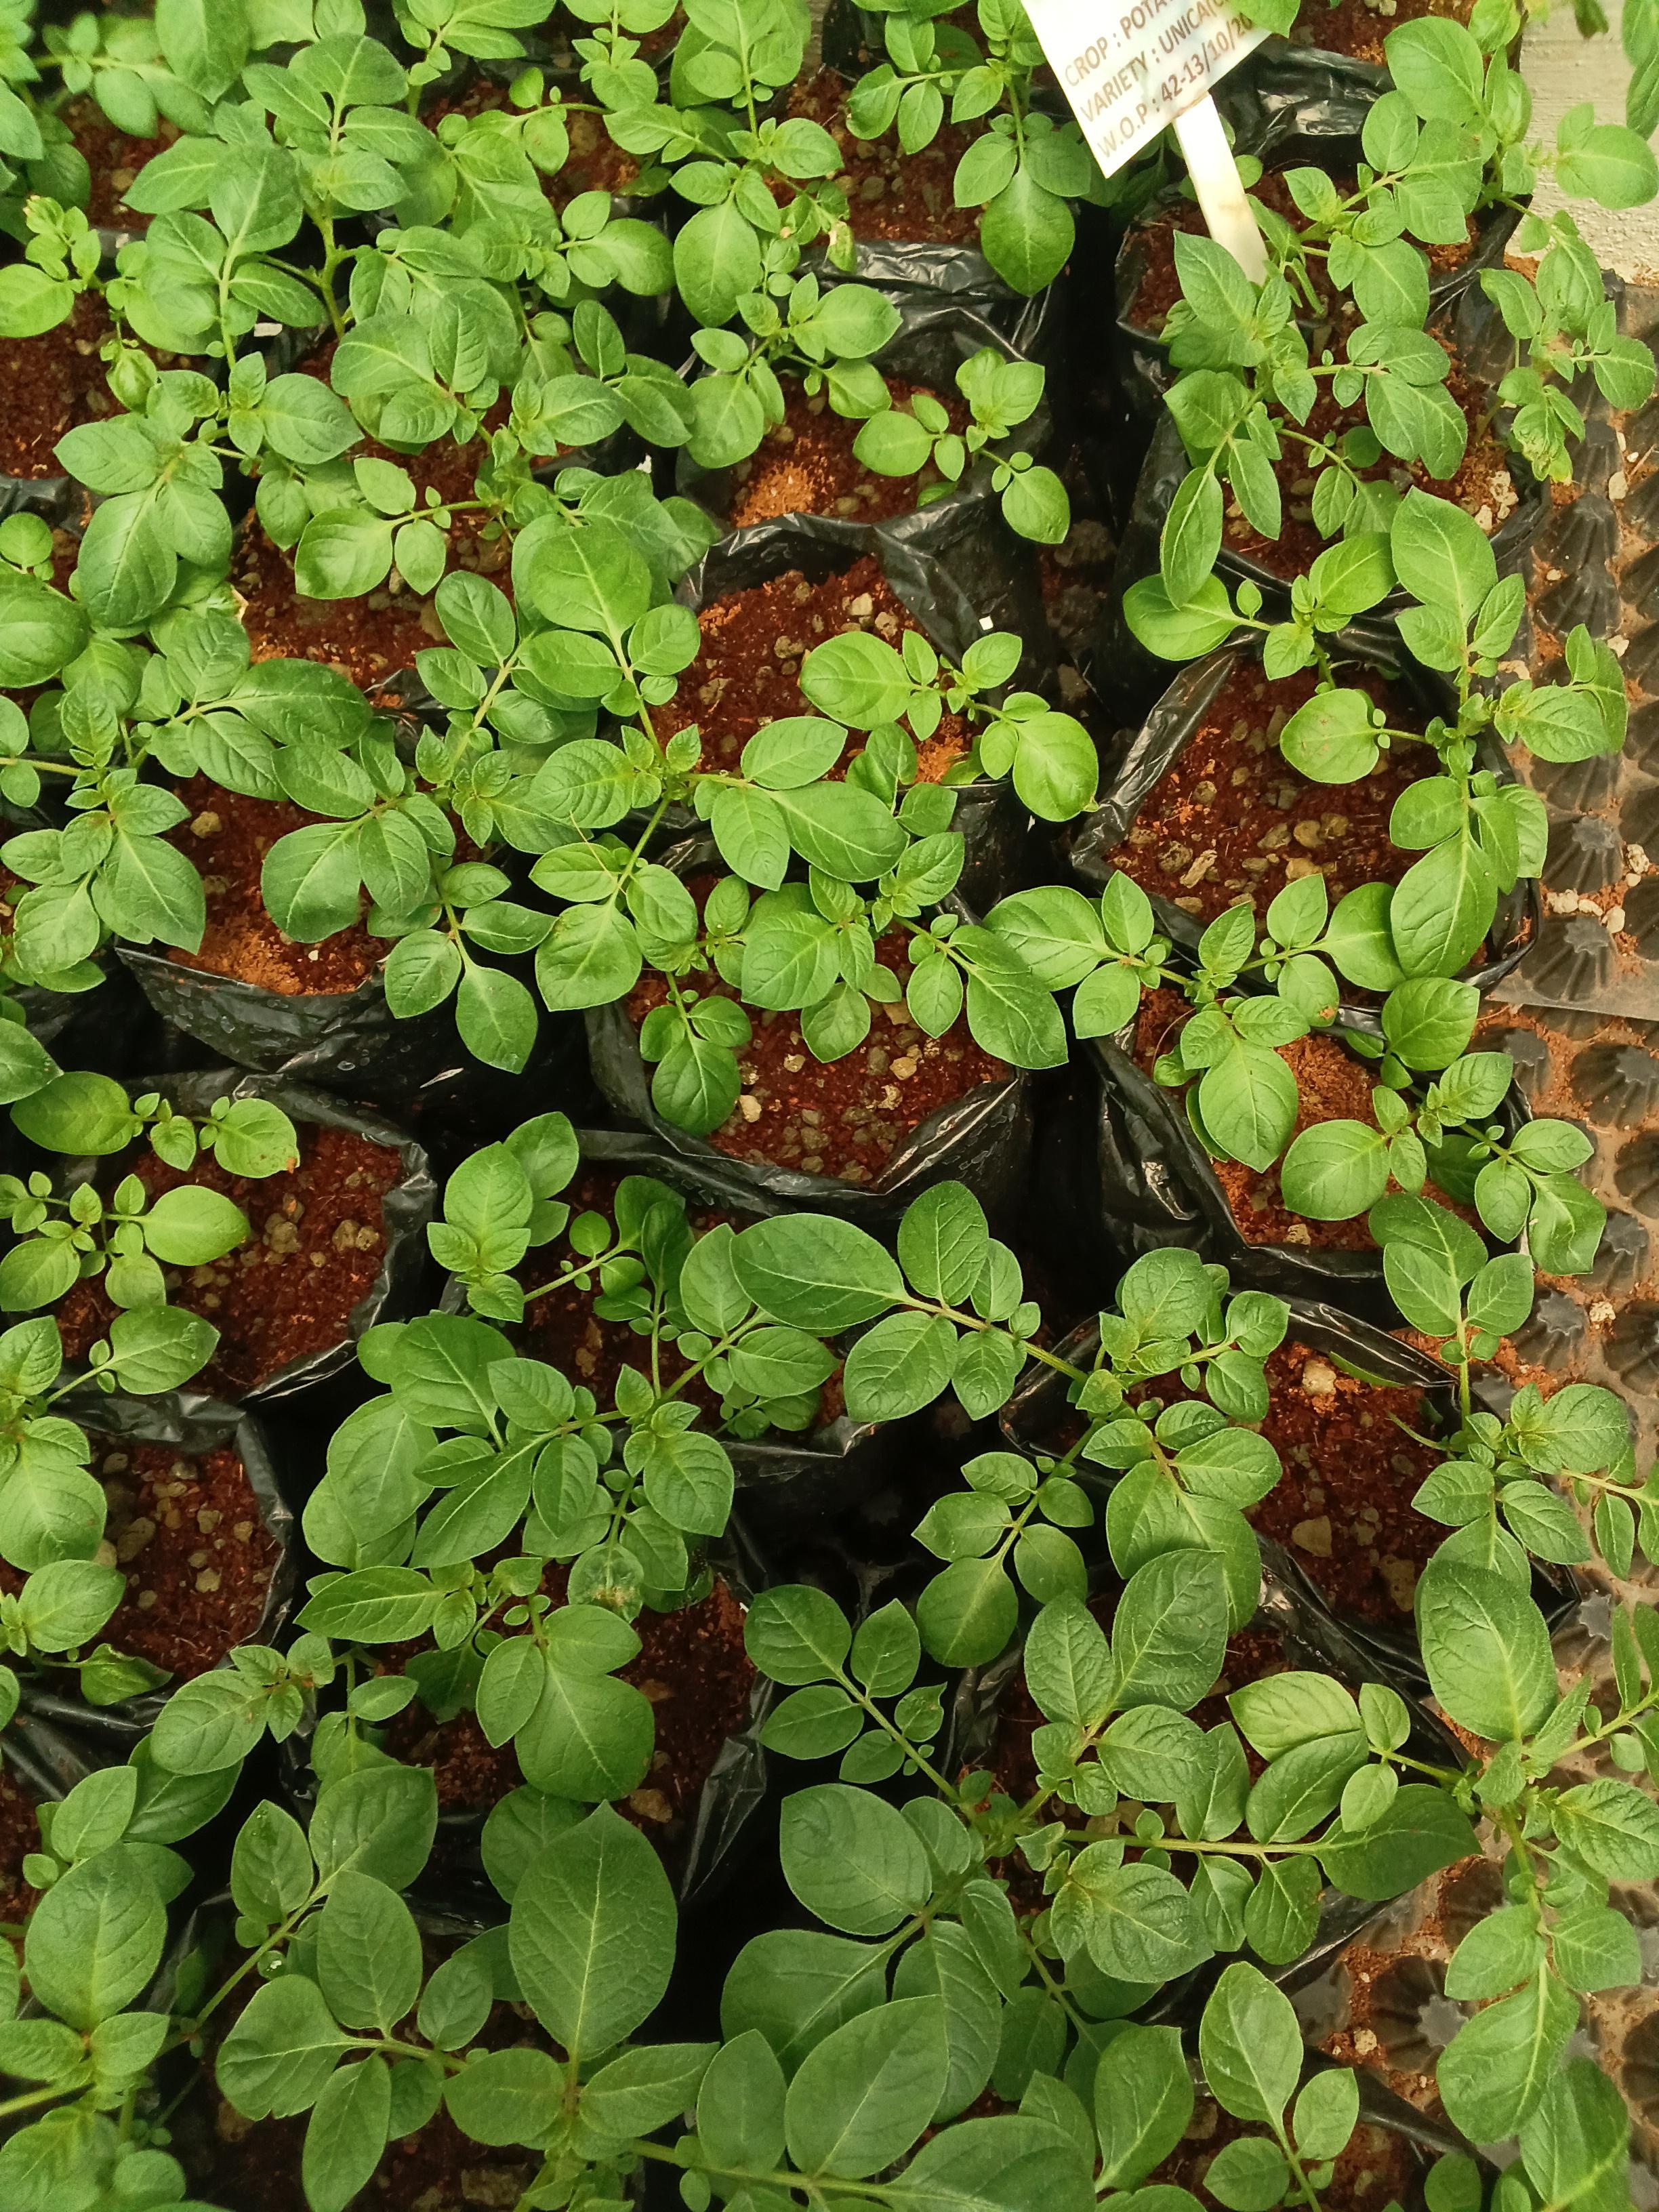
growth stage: emergence sucker
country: Kenya
